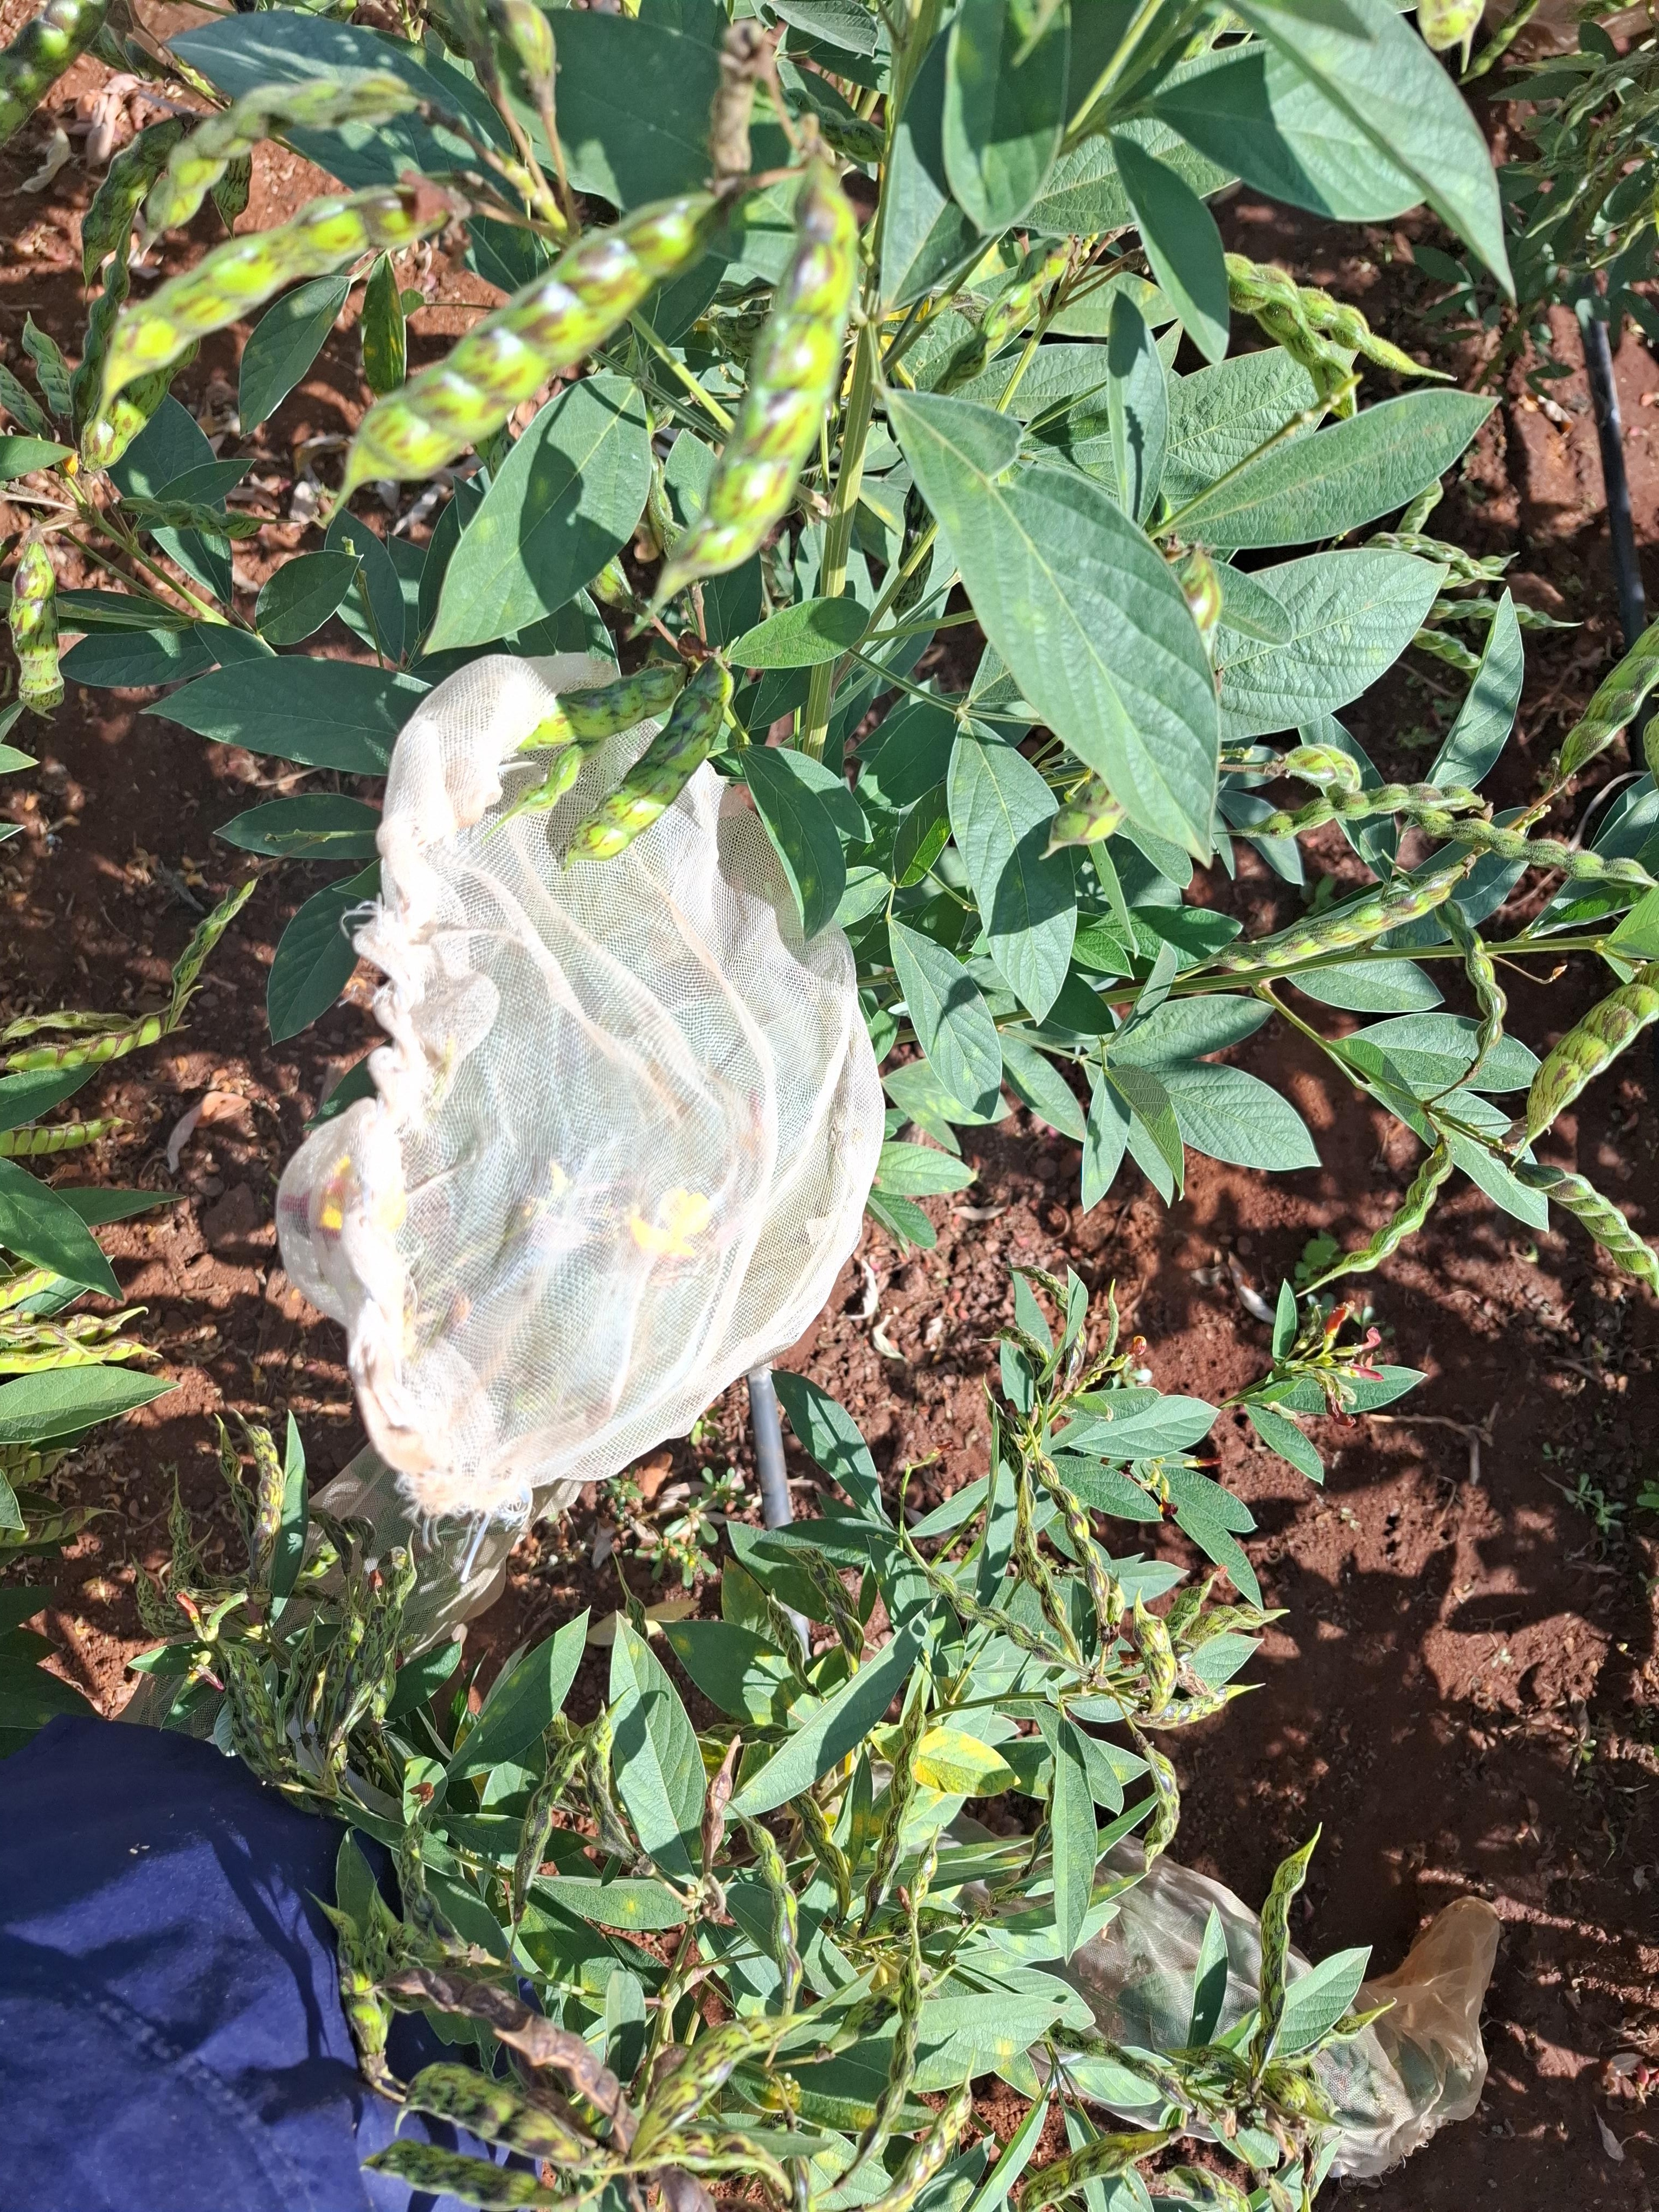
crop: pigeonpea
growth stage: development pod
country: Kenya
